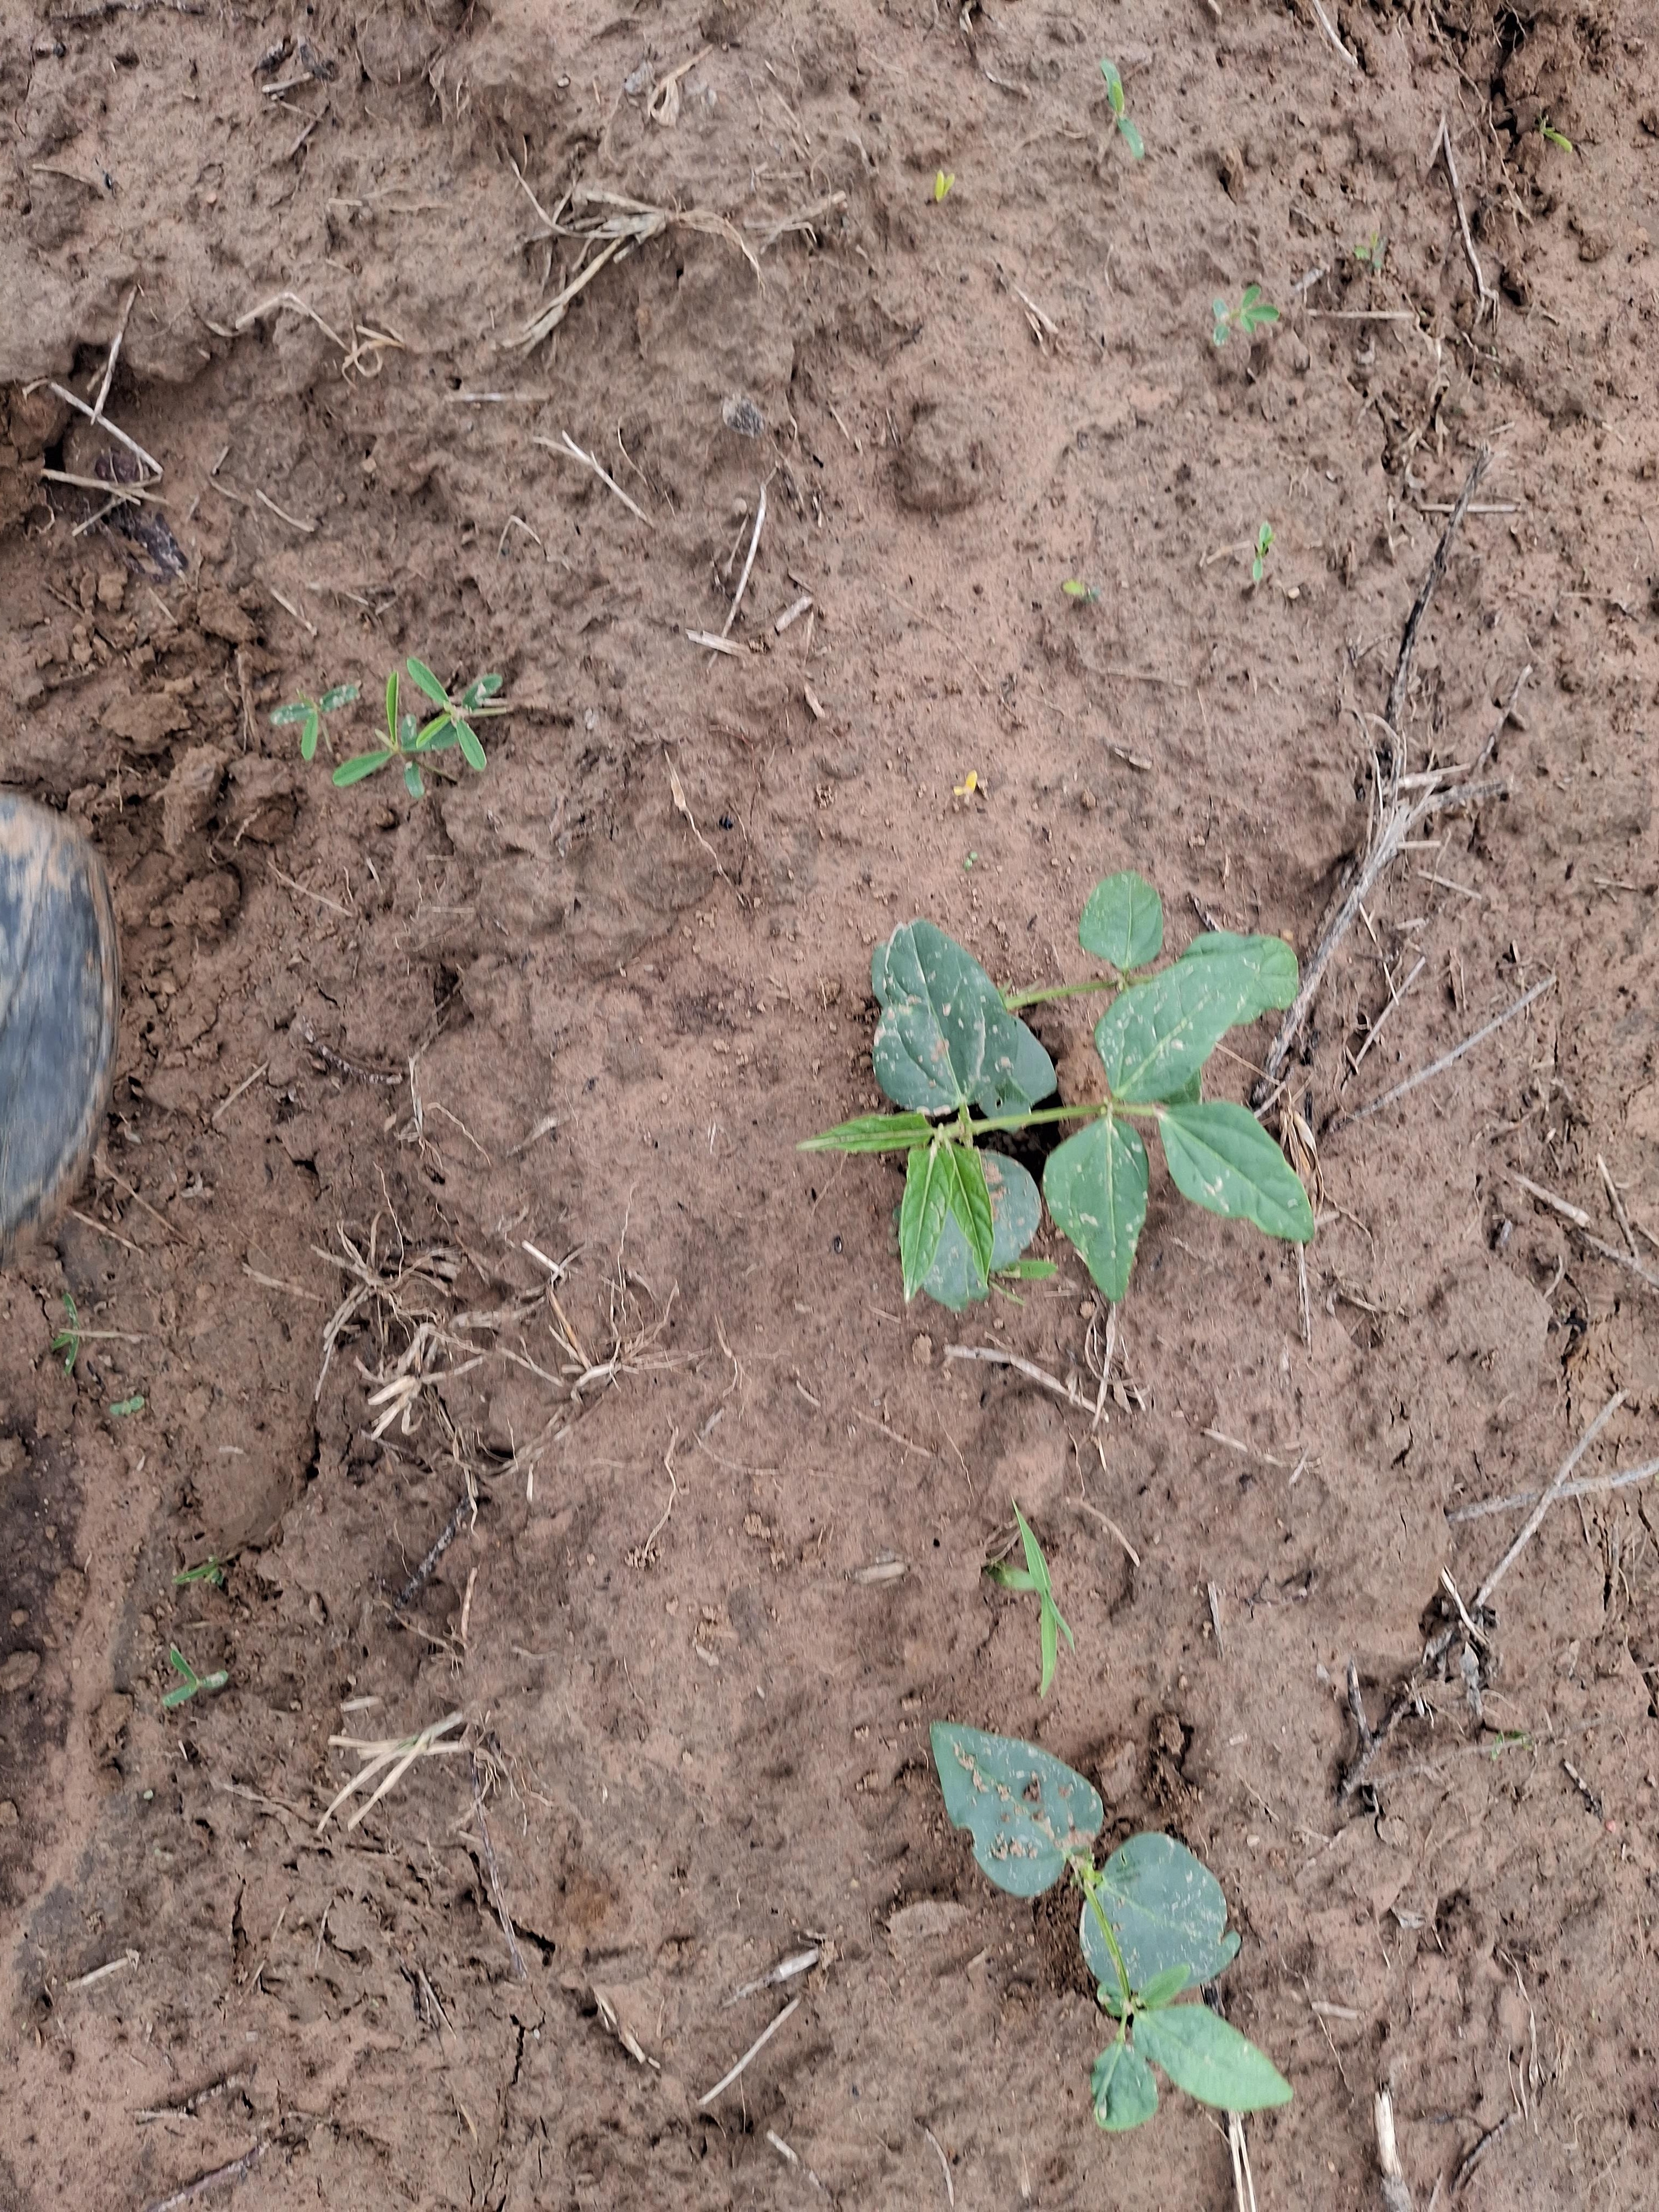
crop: cowpea
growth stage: emergence
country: Nigeria
